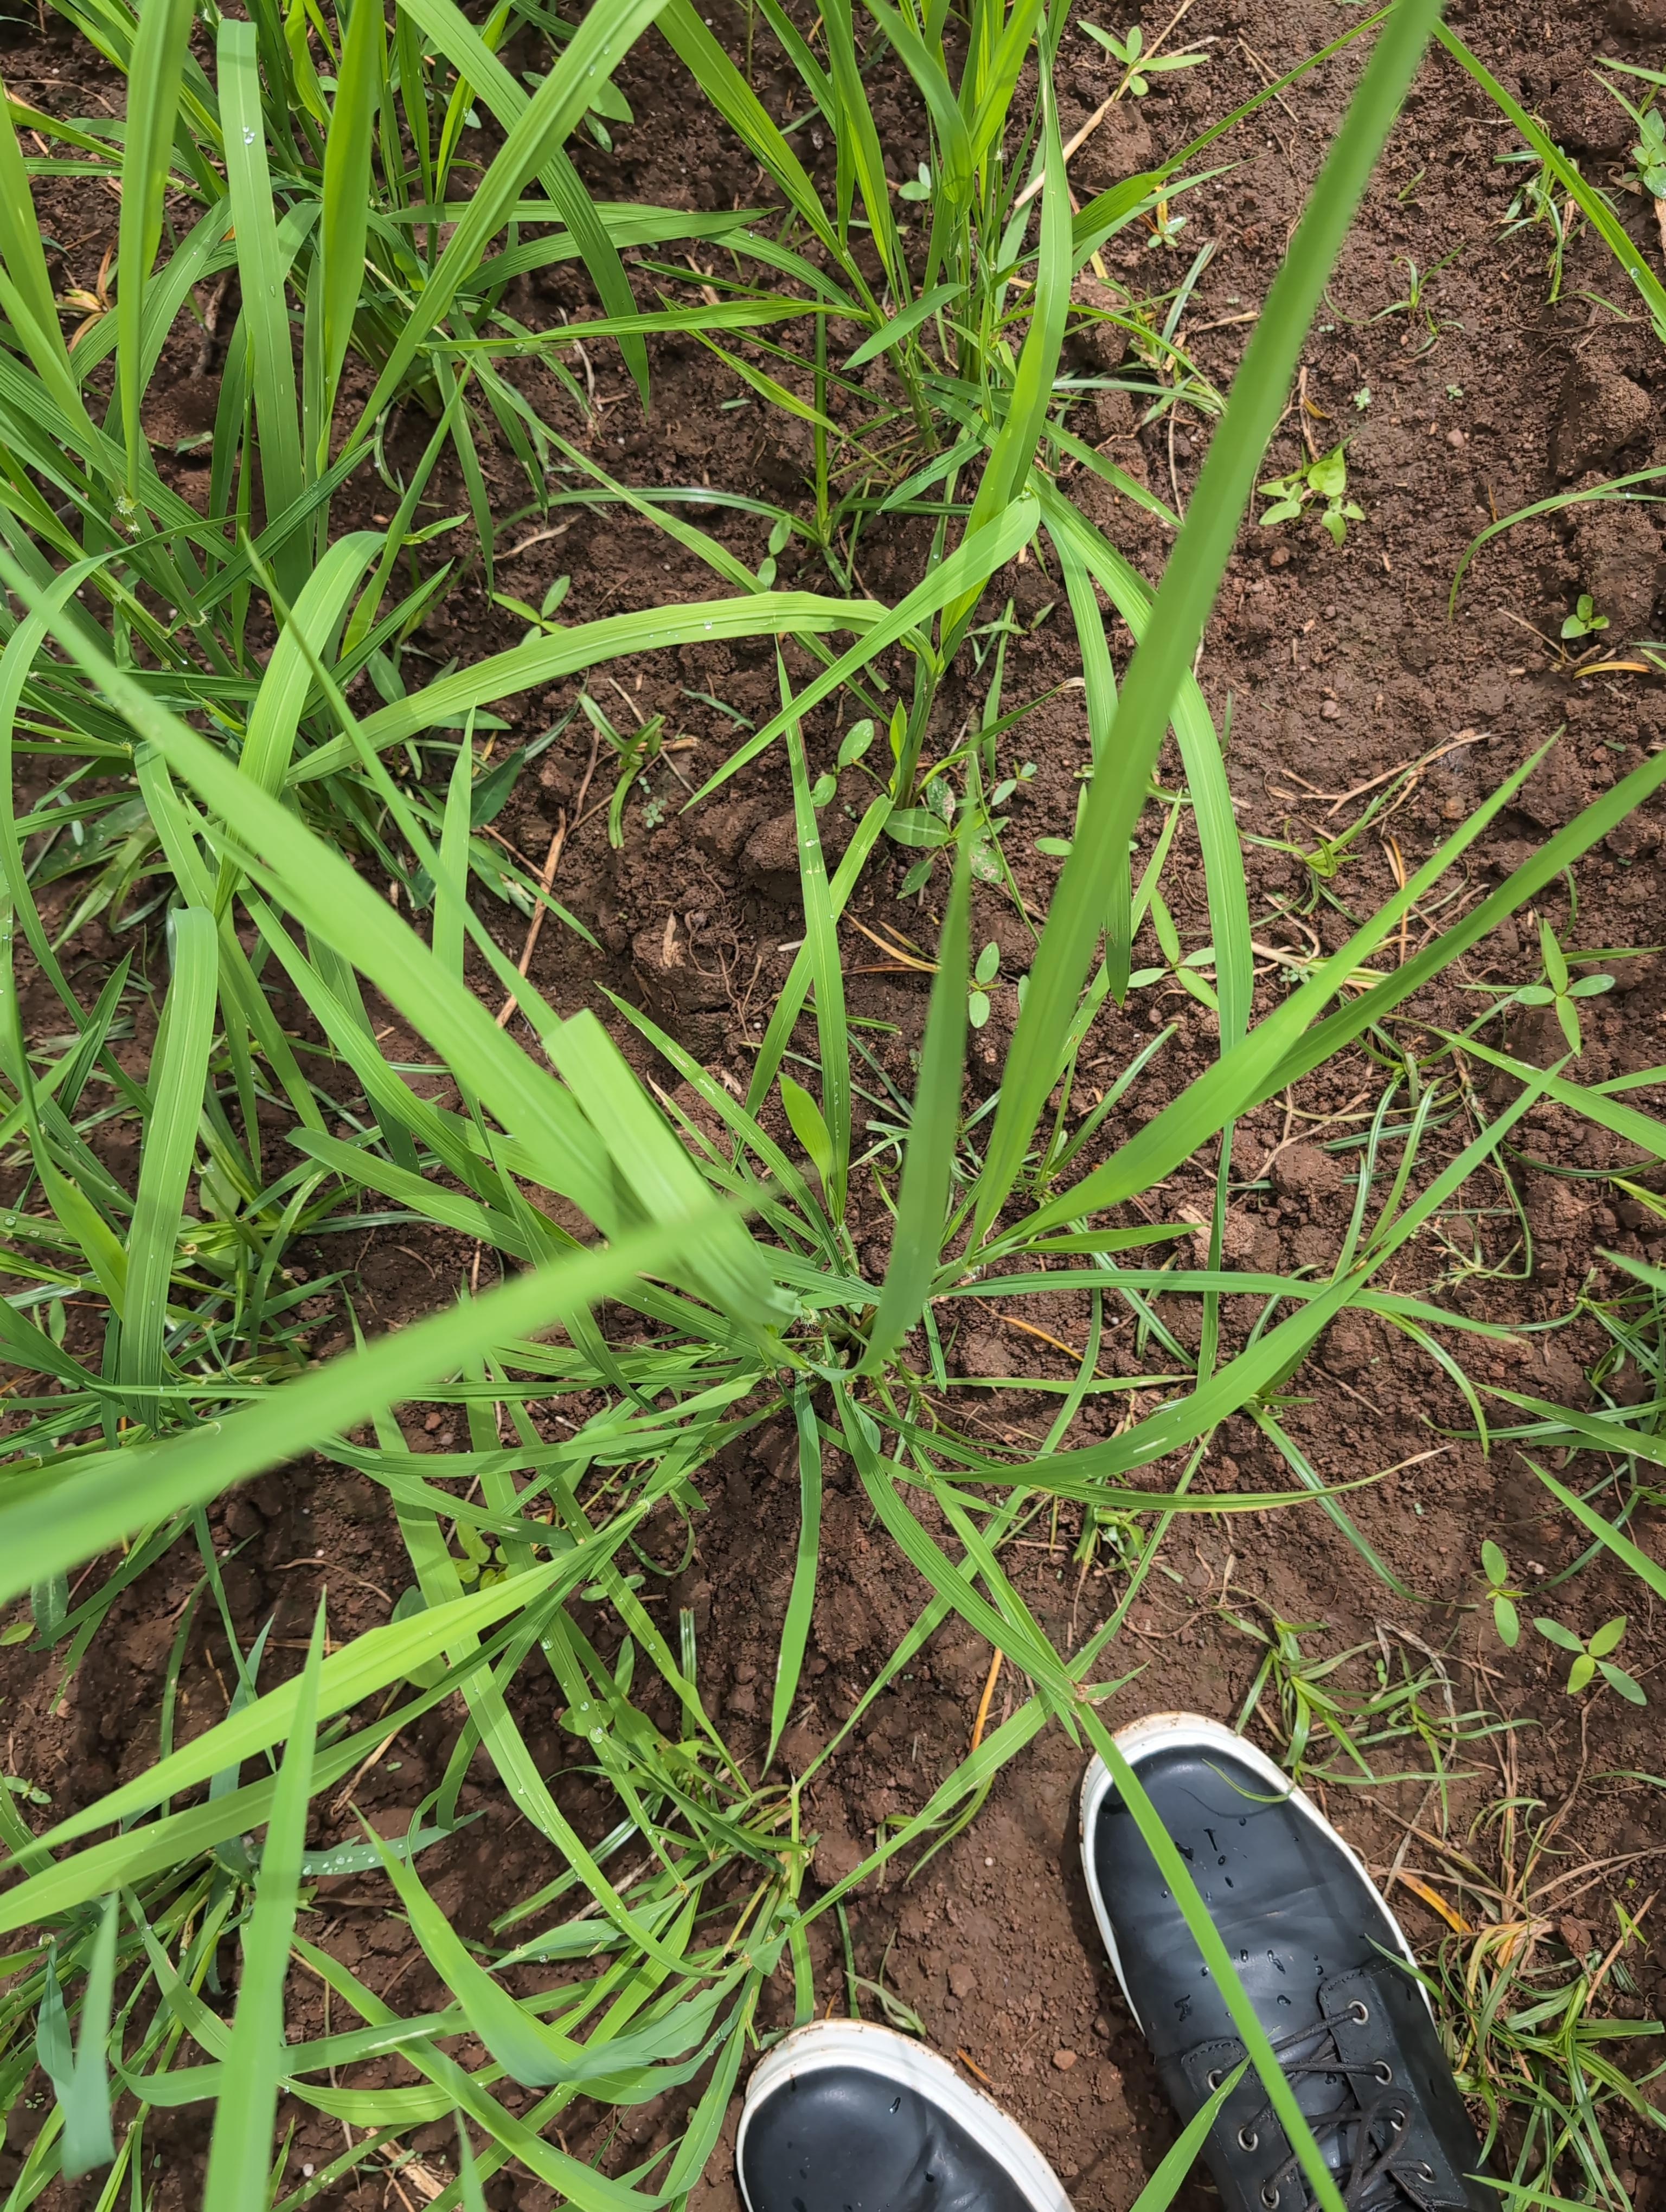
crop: rice
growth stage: tillering
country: Côte d'Ivoire
